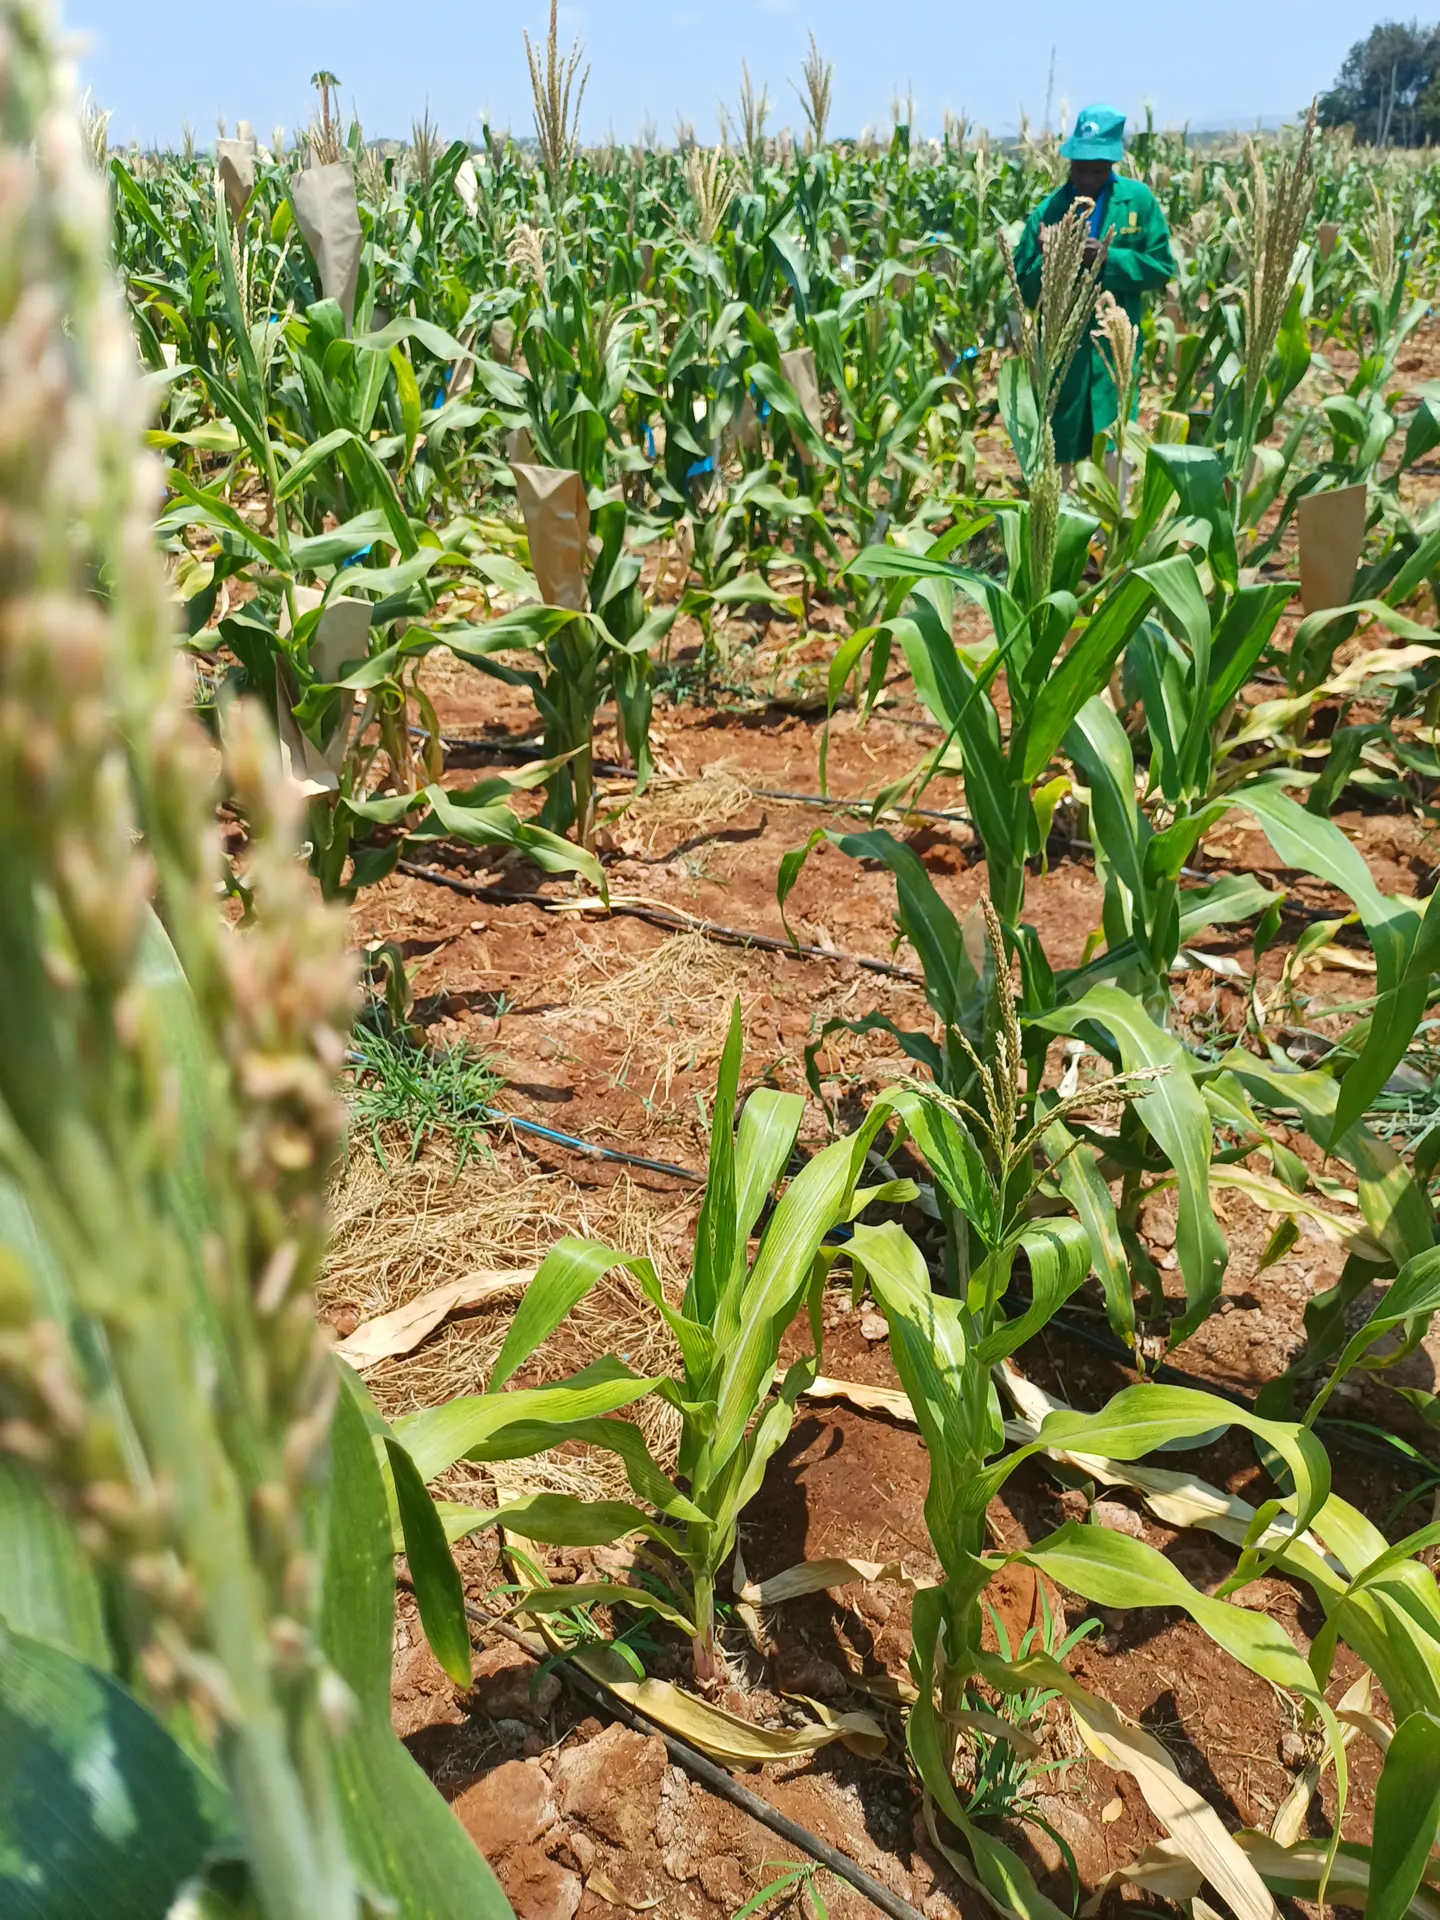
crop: maize
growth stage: flowering
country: Kenya
